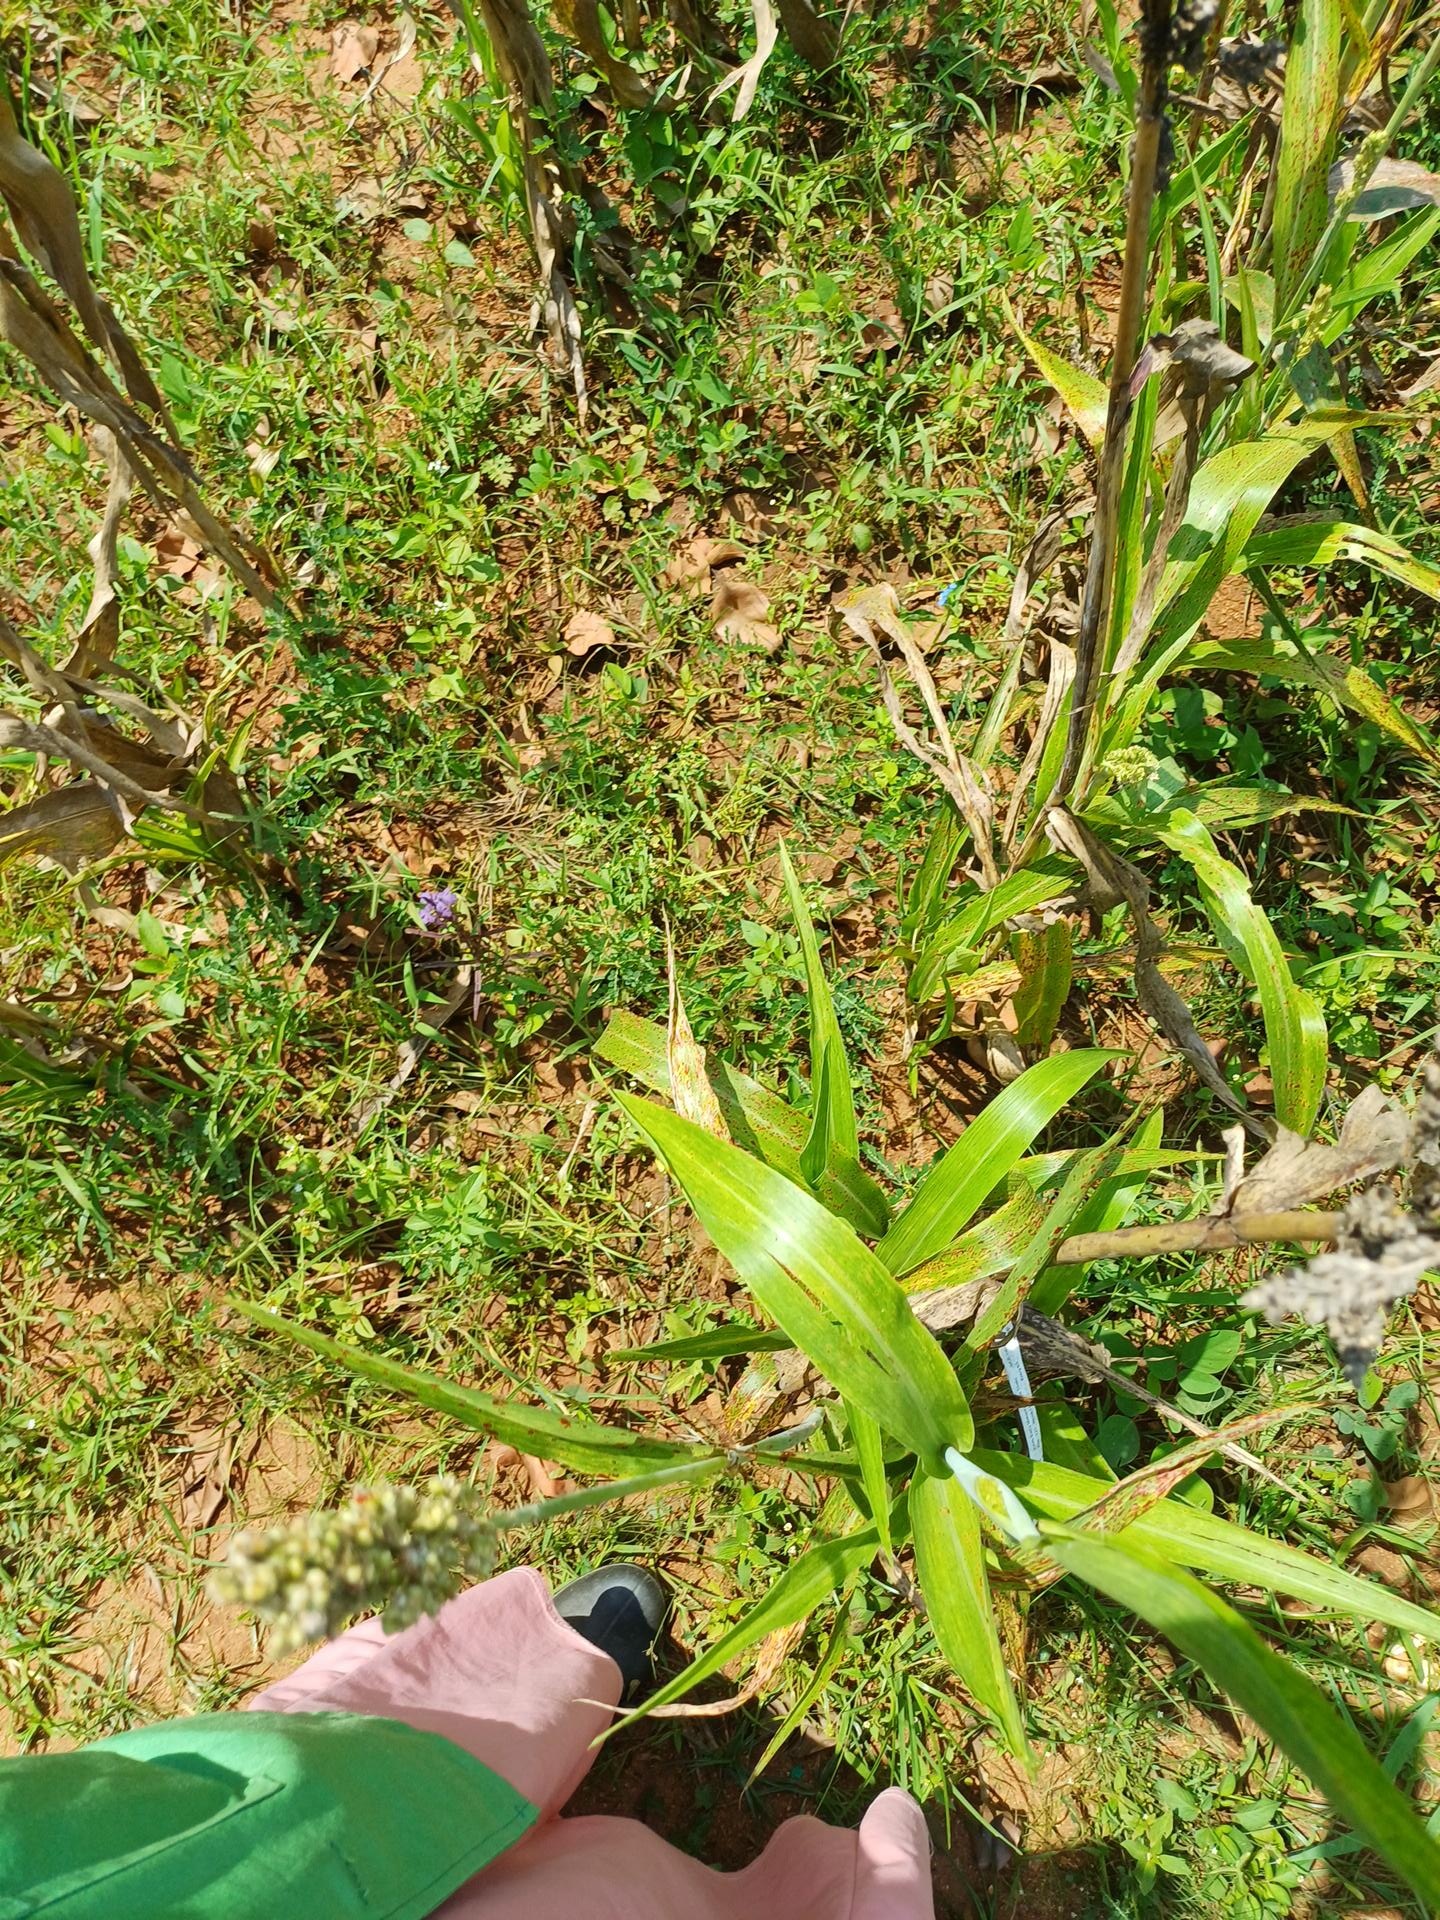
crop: sorghum
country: Kenya
